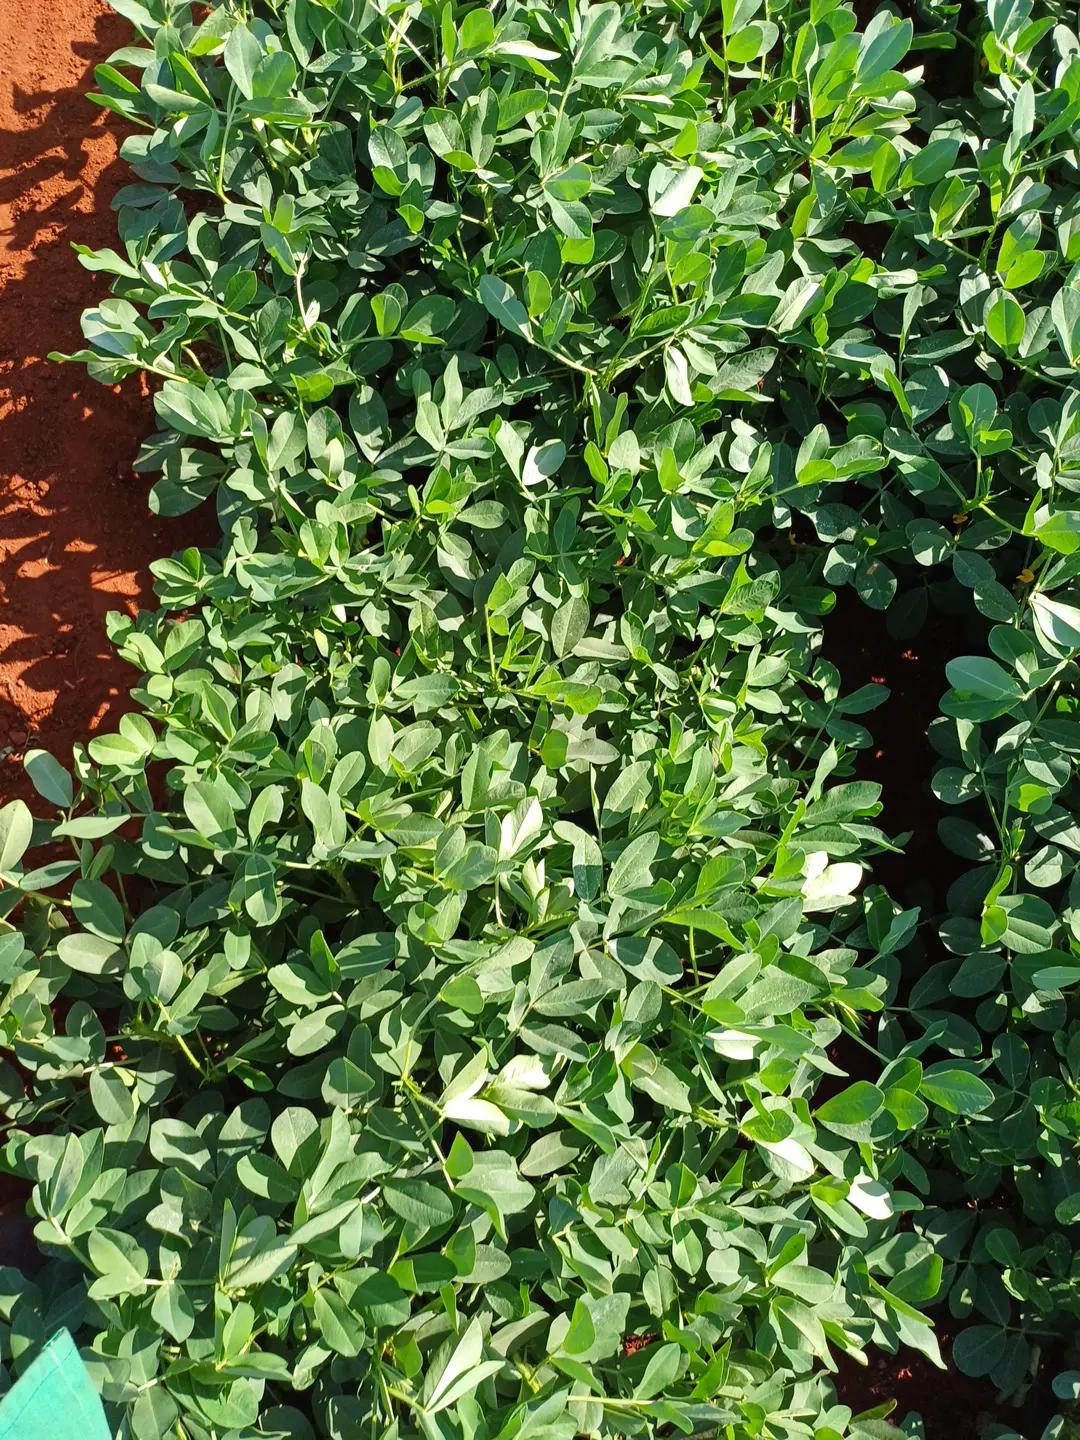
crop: groundnut
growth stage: flowering
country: Kenya
